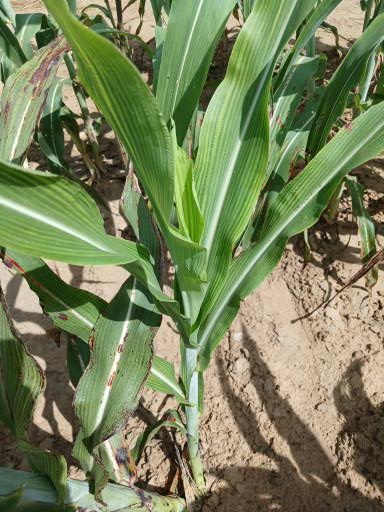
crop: sorghum
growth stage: vegetative
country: Senegal
